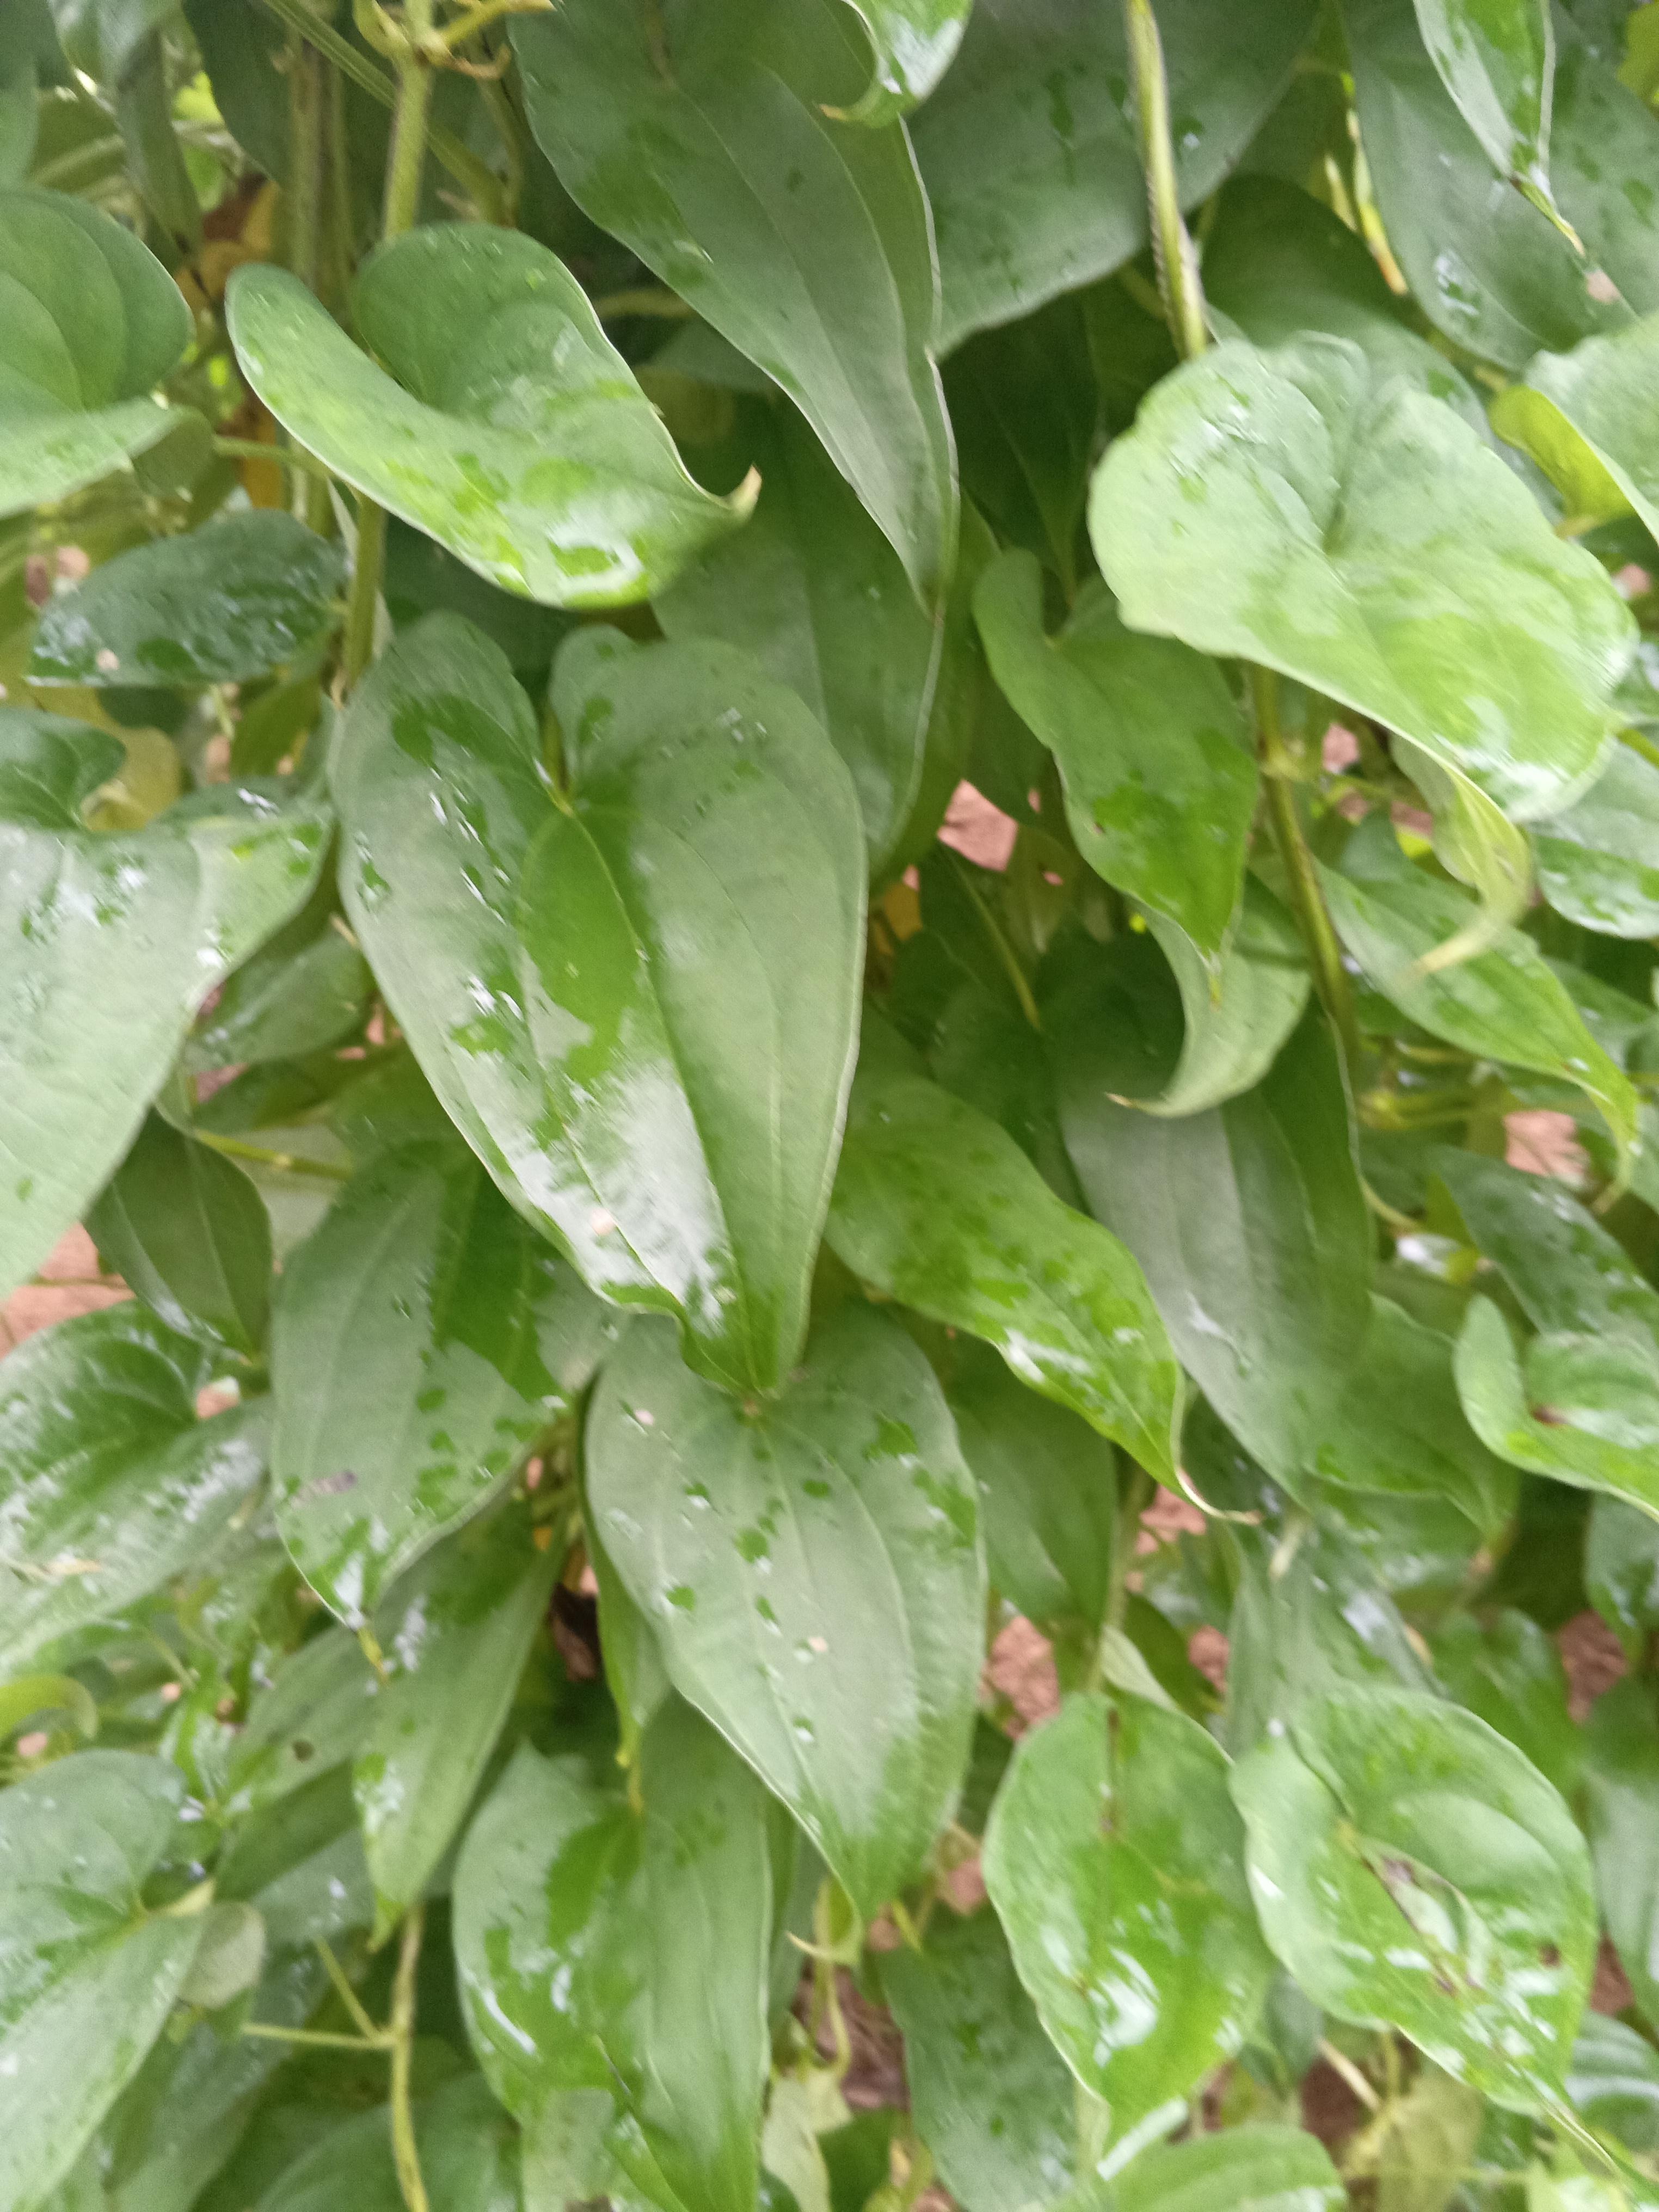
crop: yam
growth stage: vegetative
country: Nigeria
